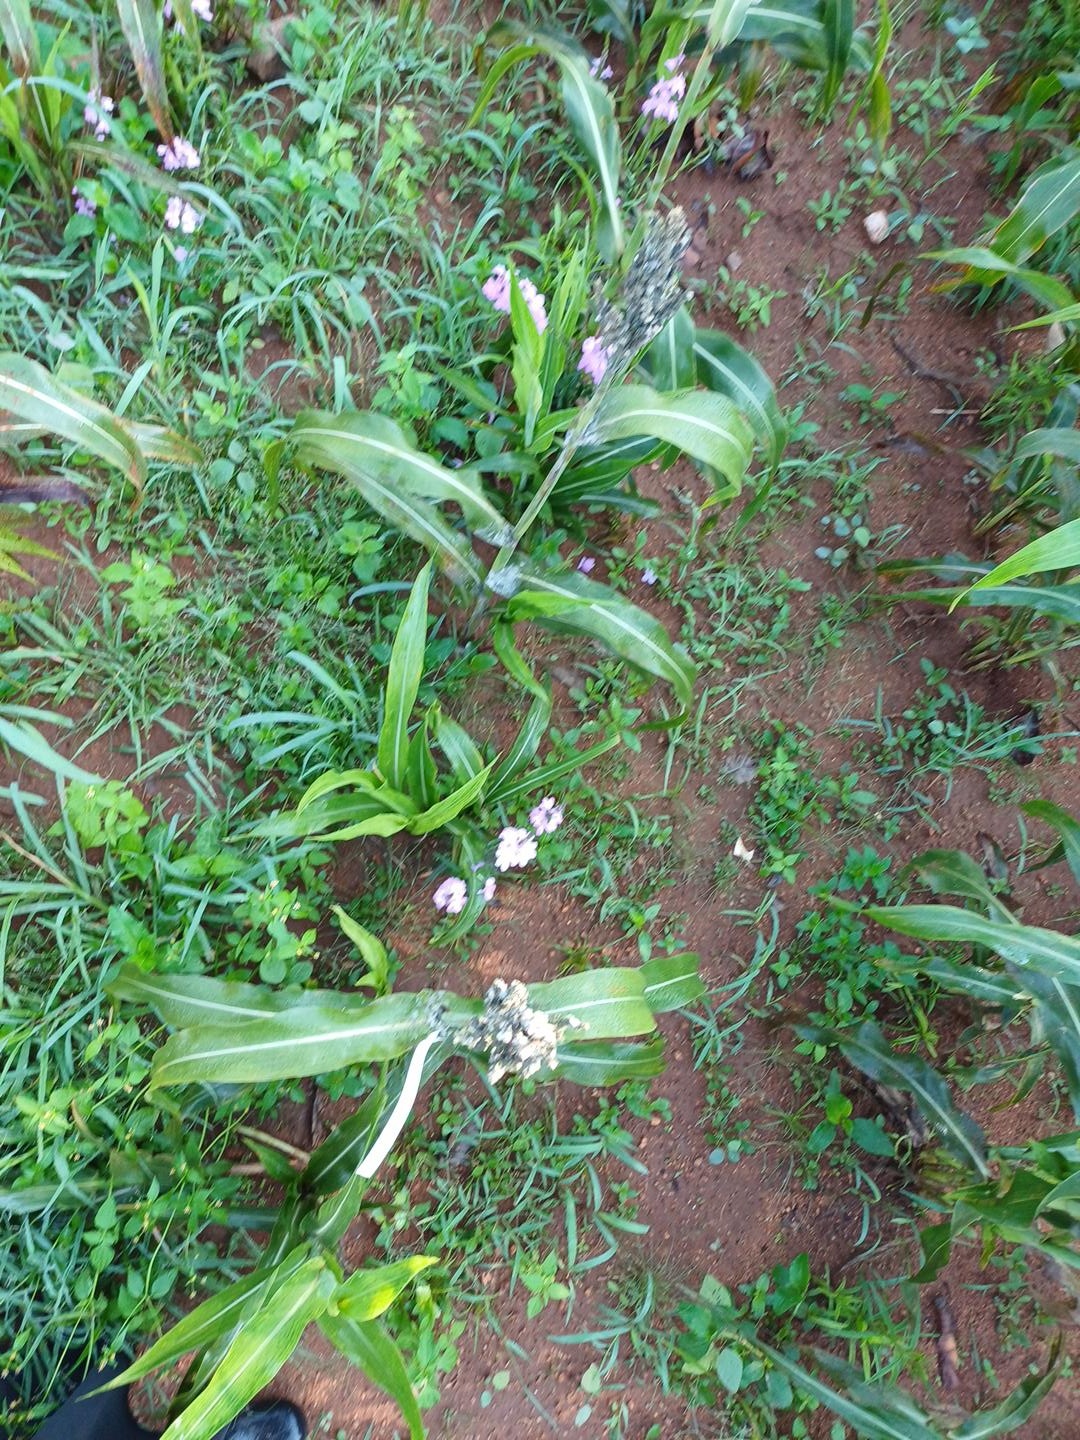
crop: sorghum
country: Kenya
